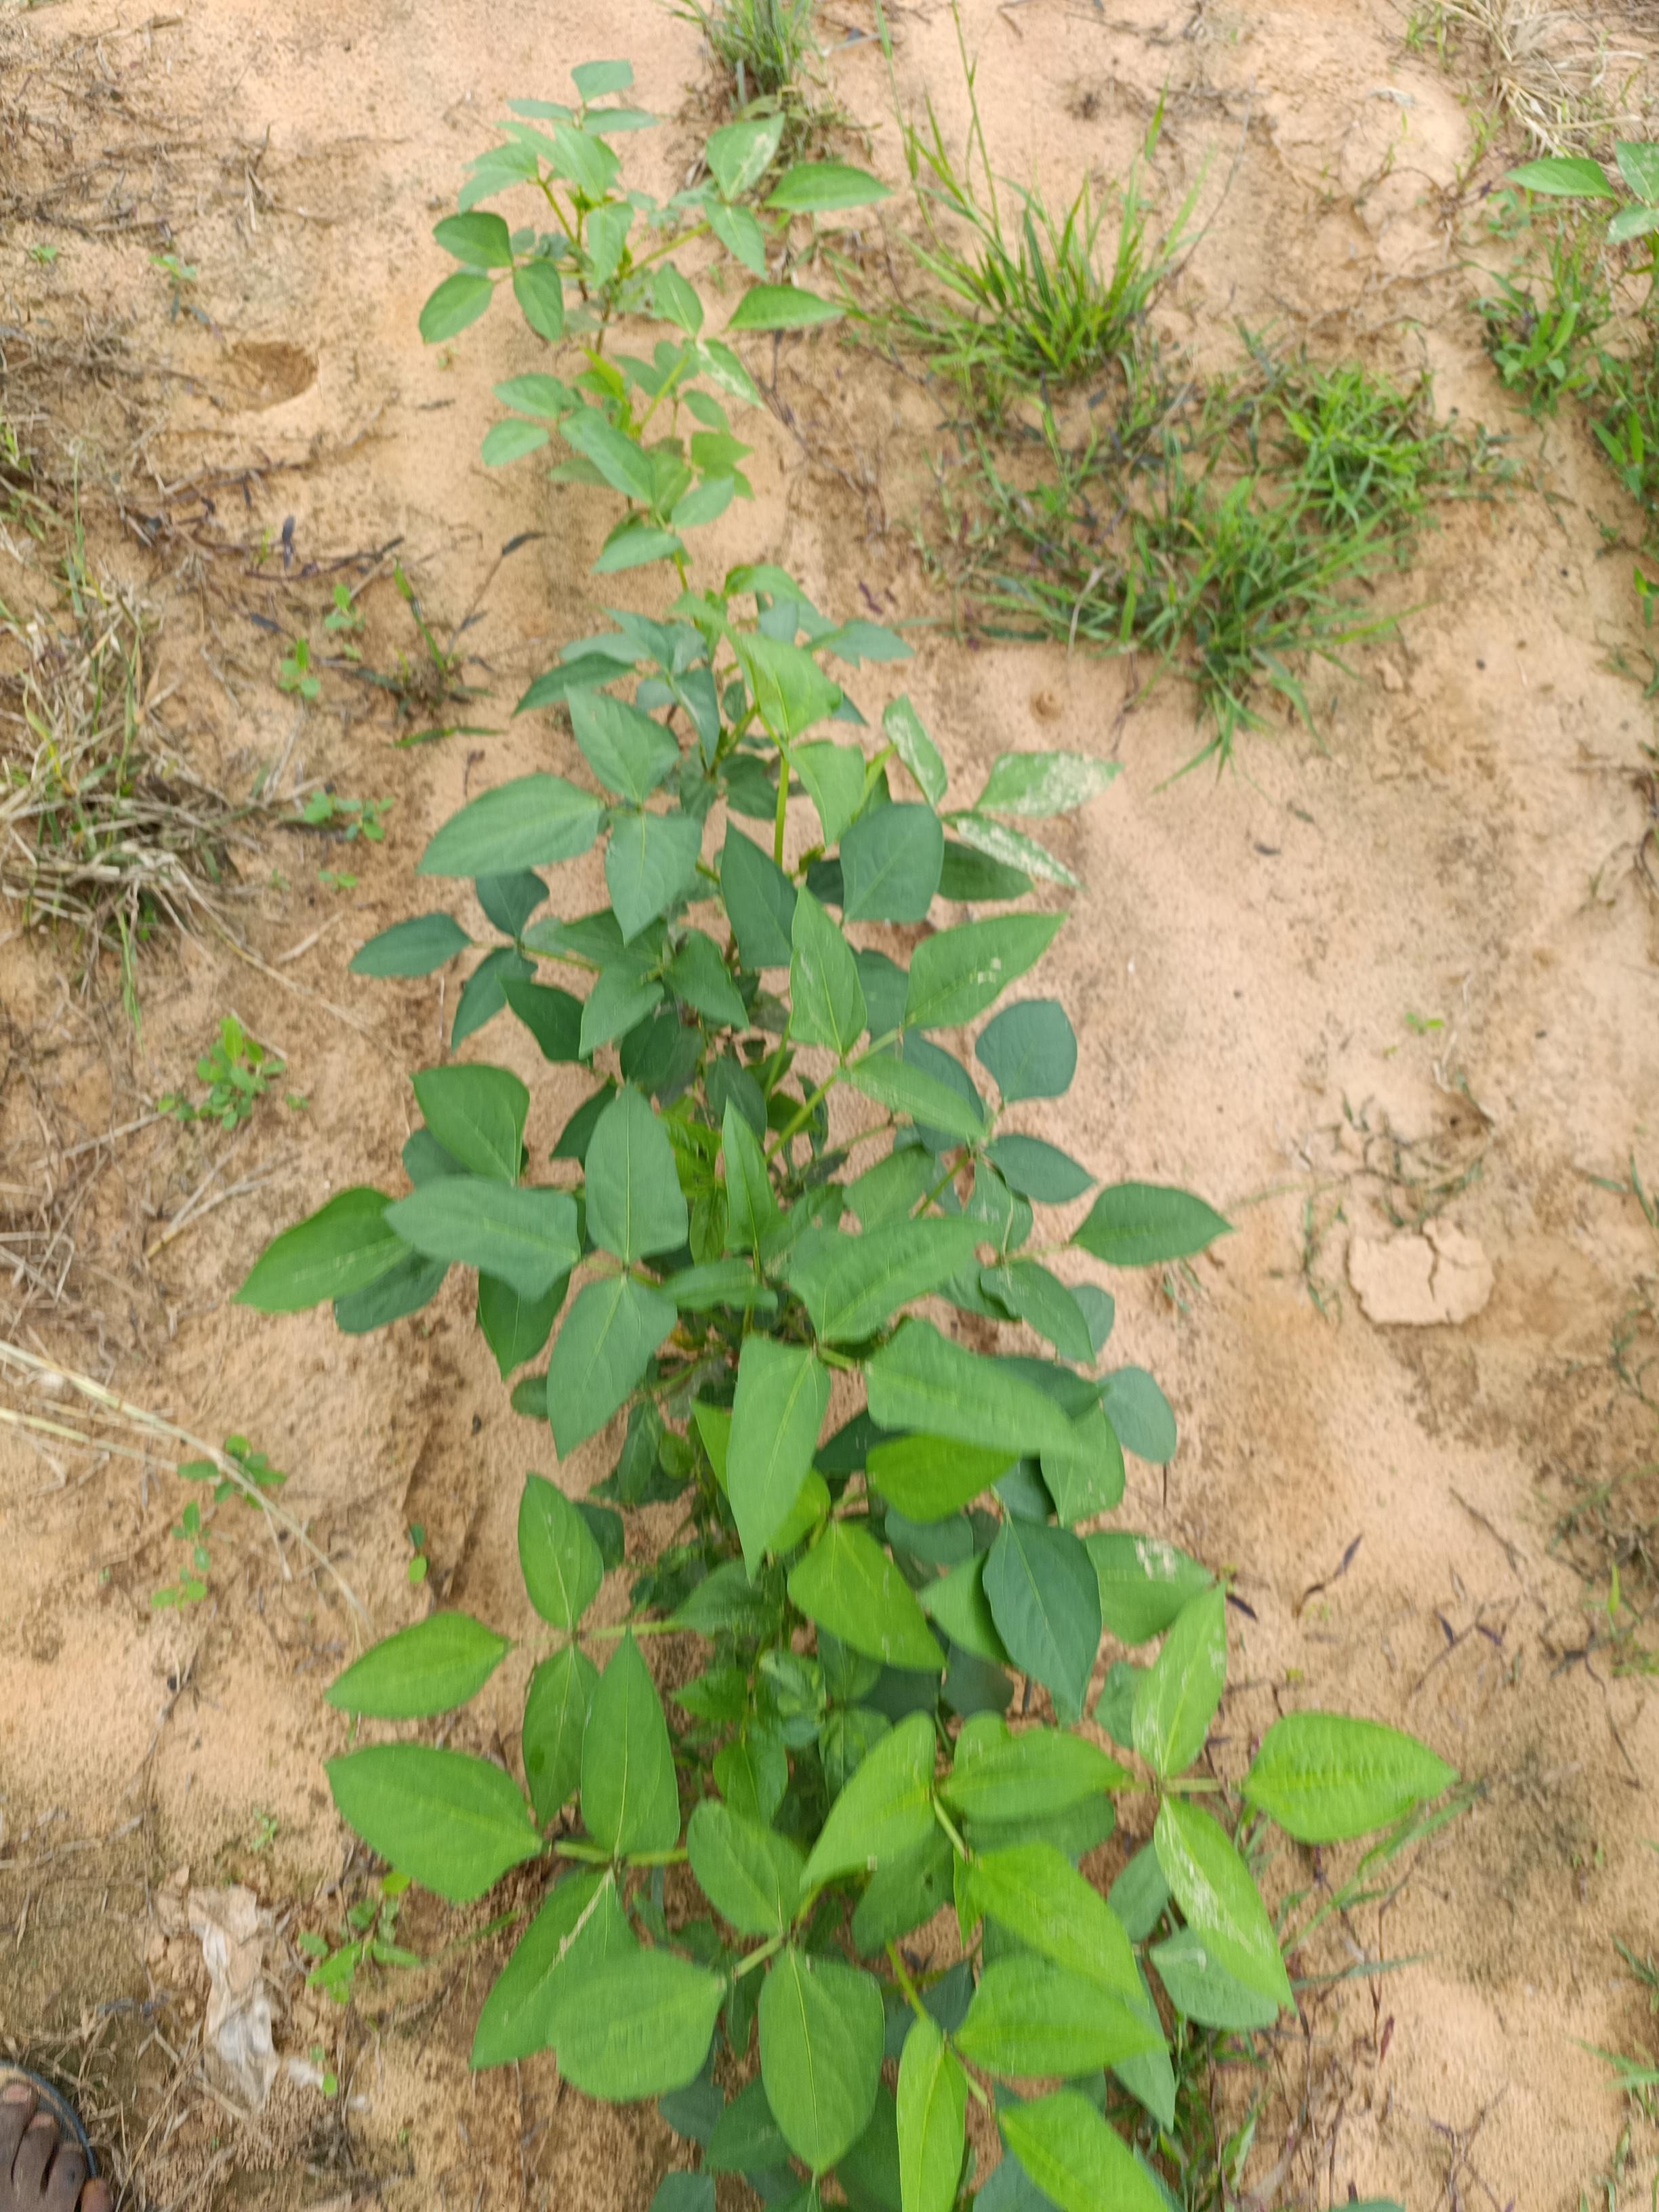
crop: cowpea
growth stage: emergence
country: Nigeria
